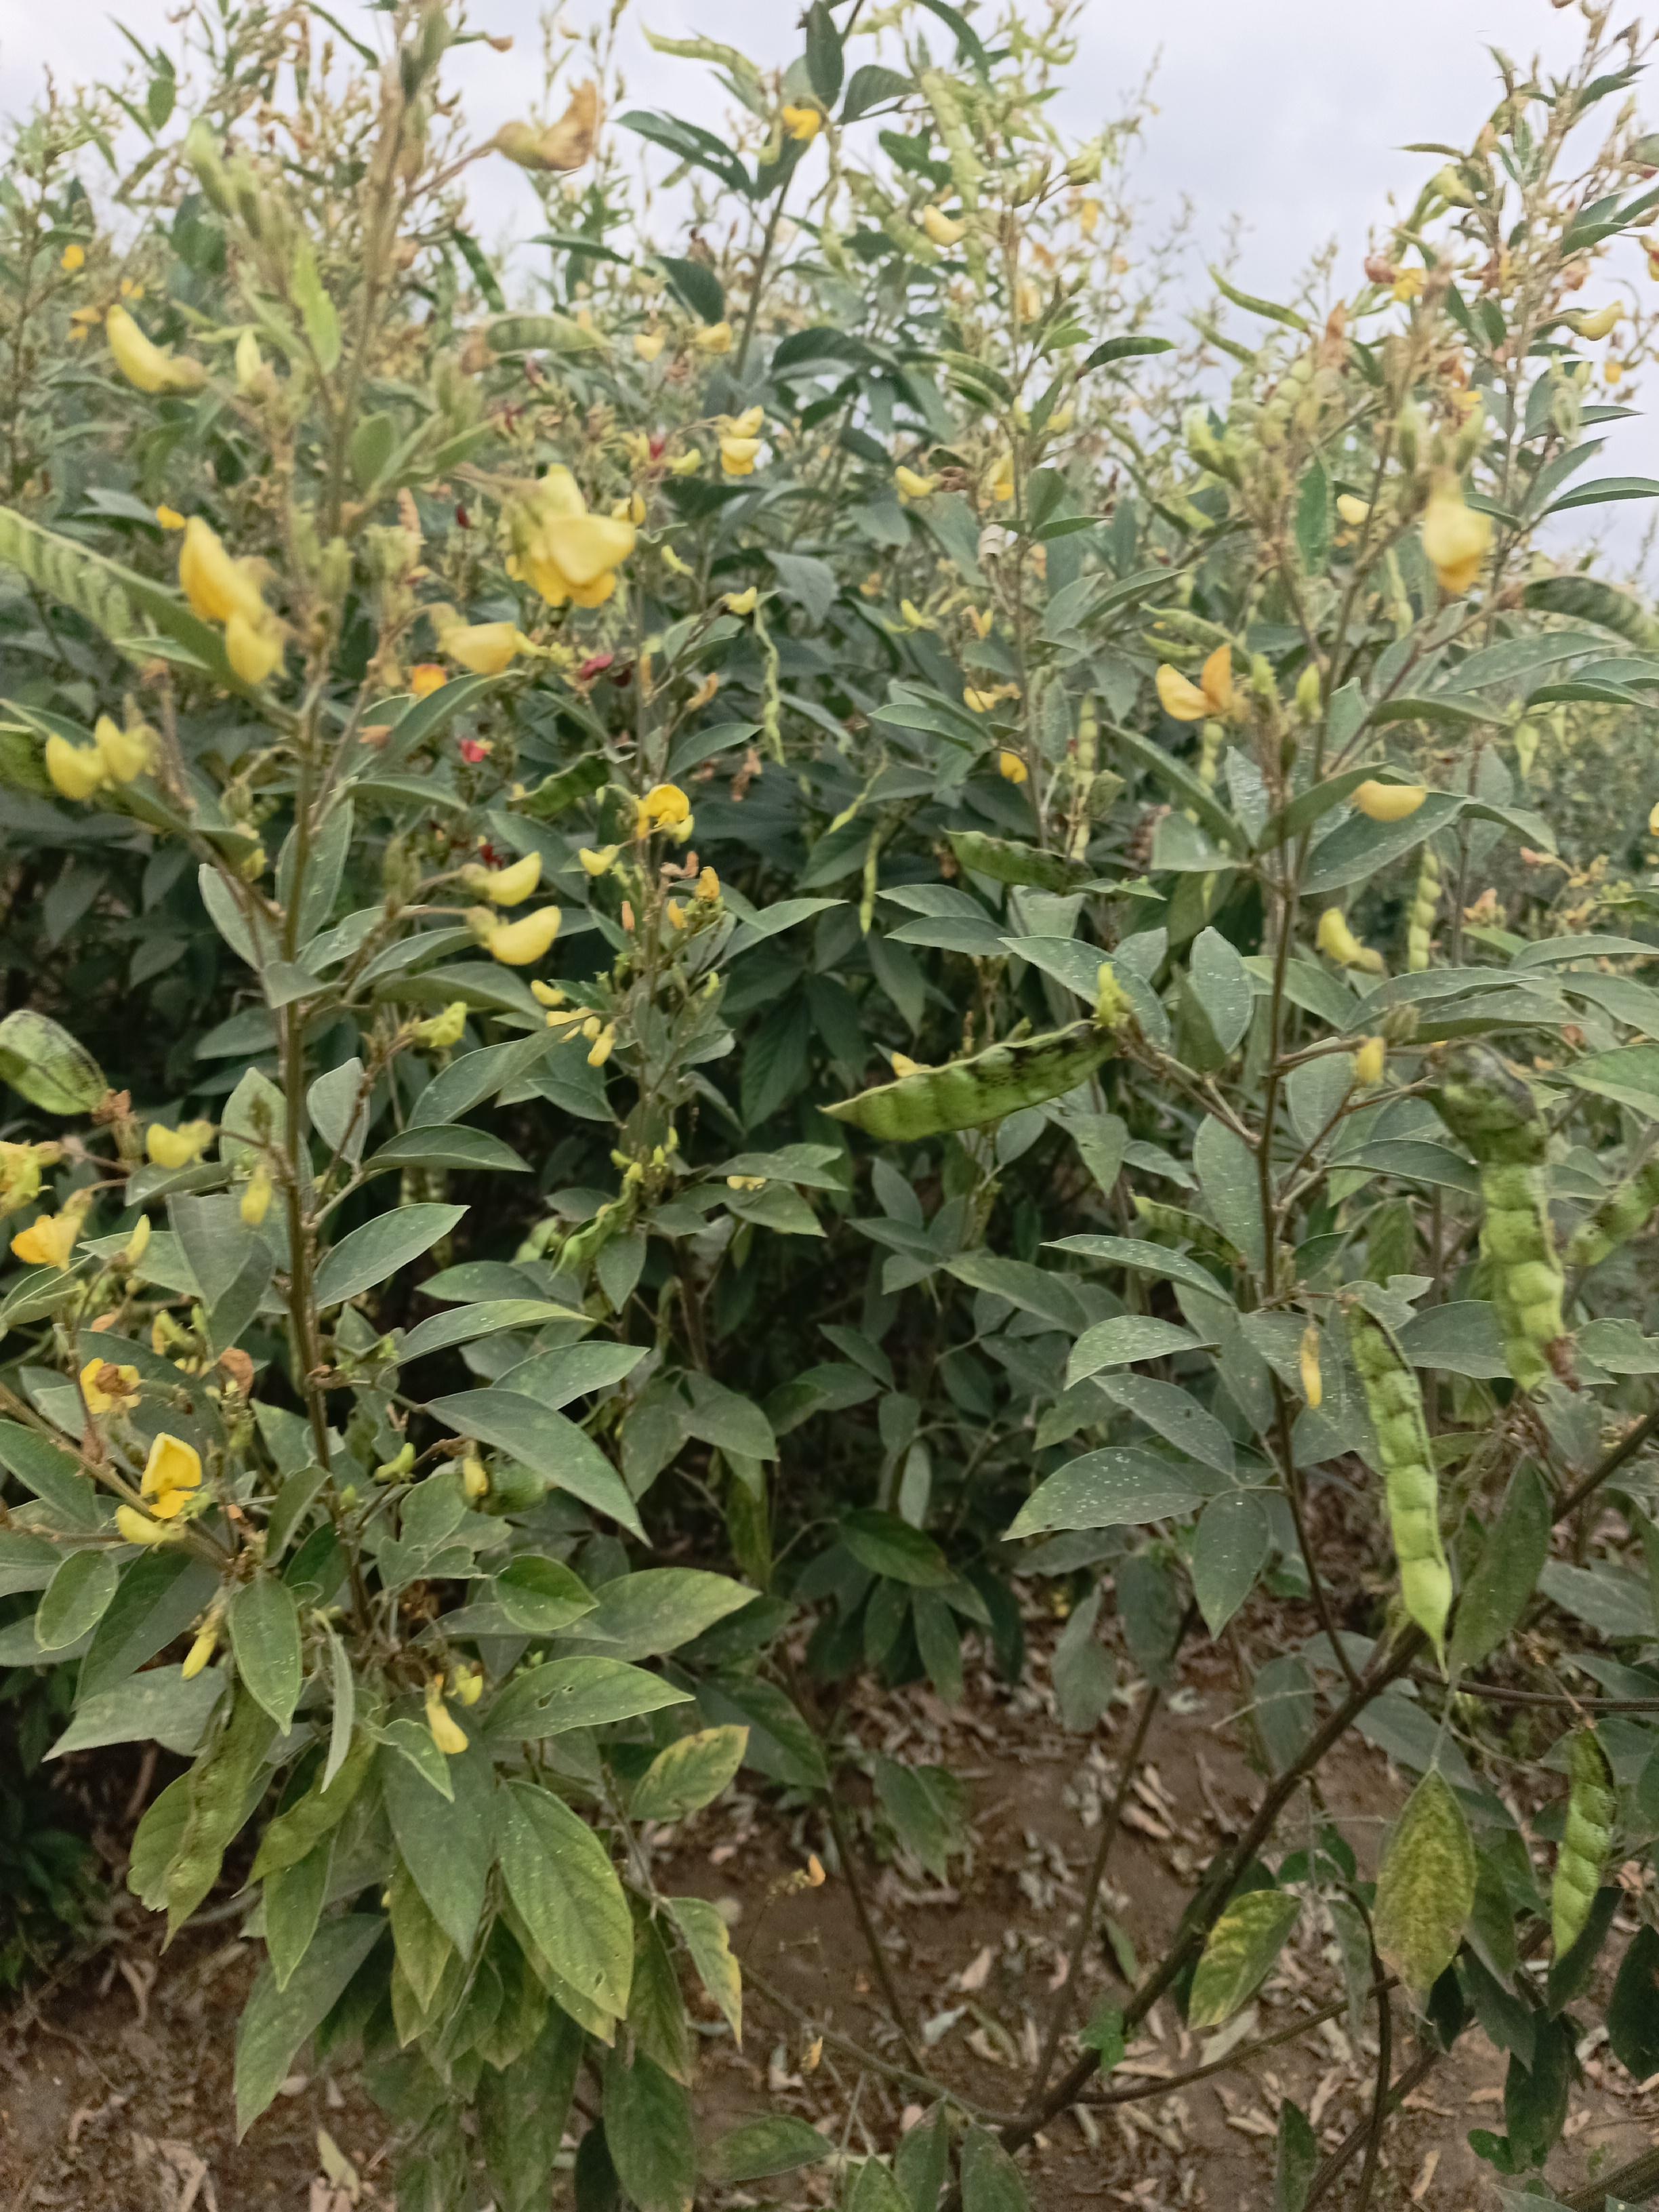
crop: sweet potato
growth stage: flowering
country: Tanzania
